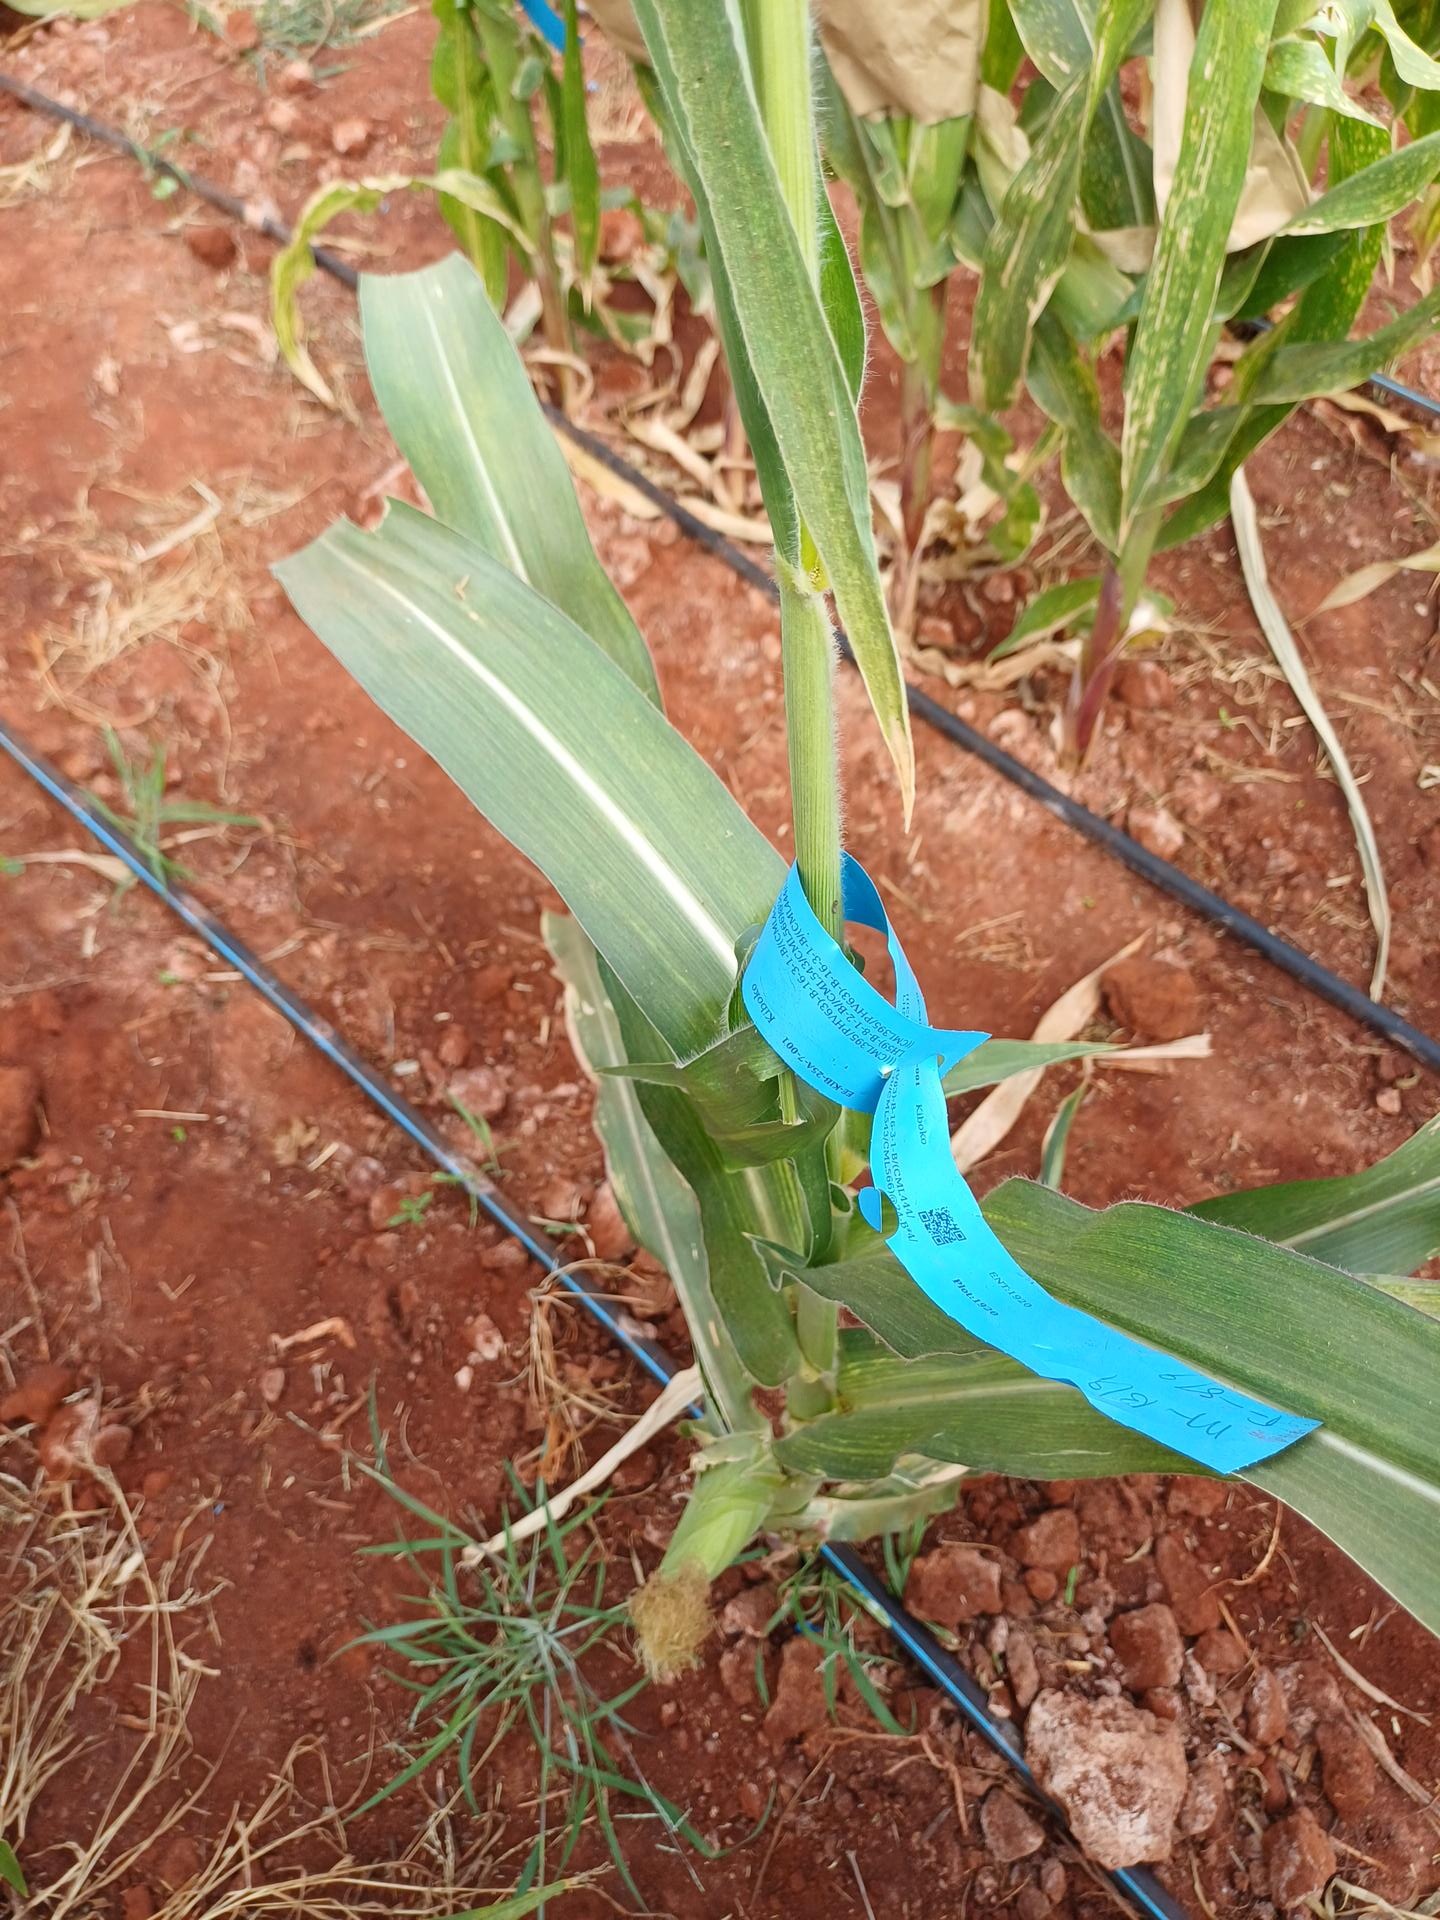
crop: maize
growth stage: flowering
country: Kenya
